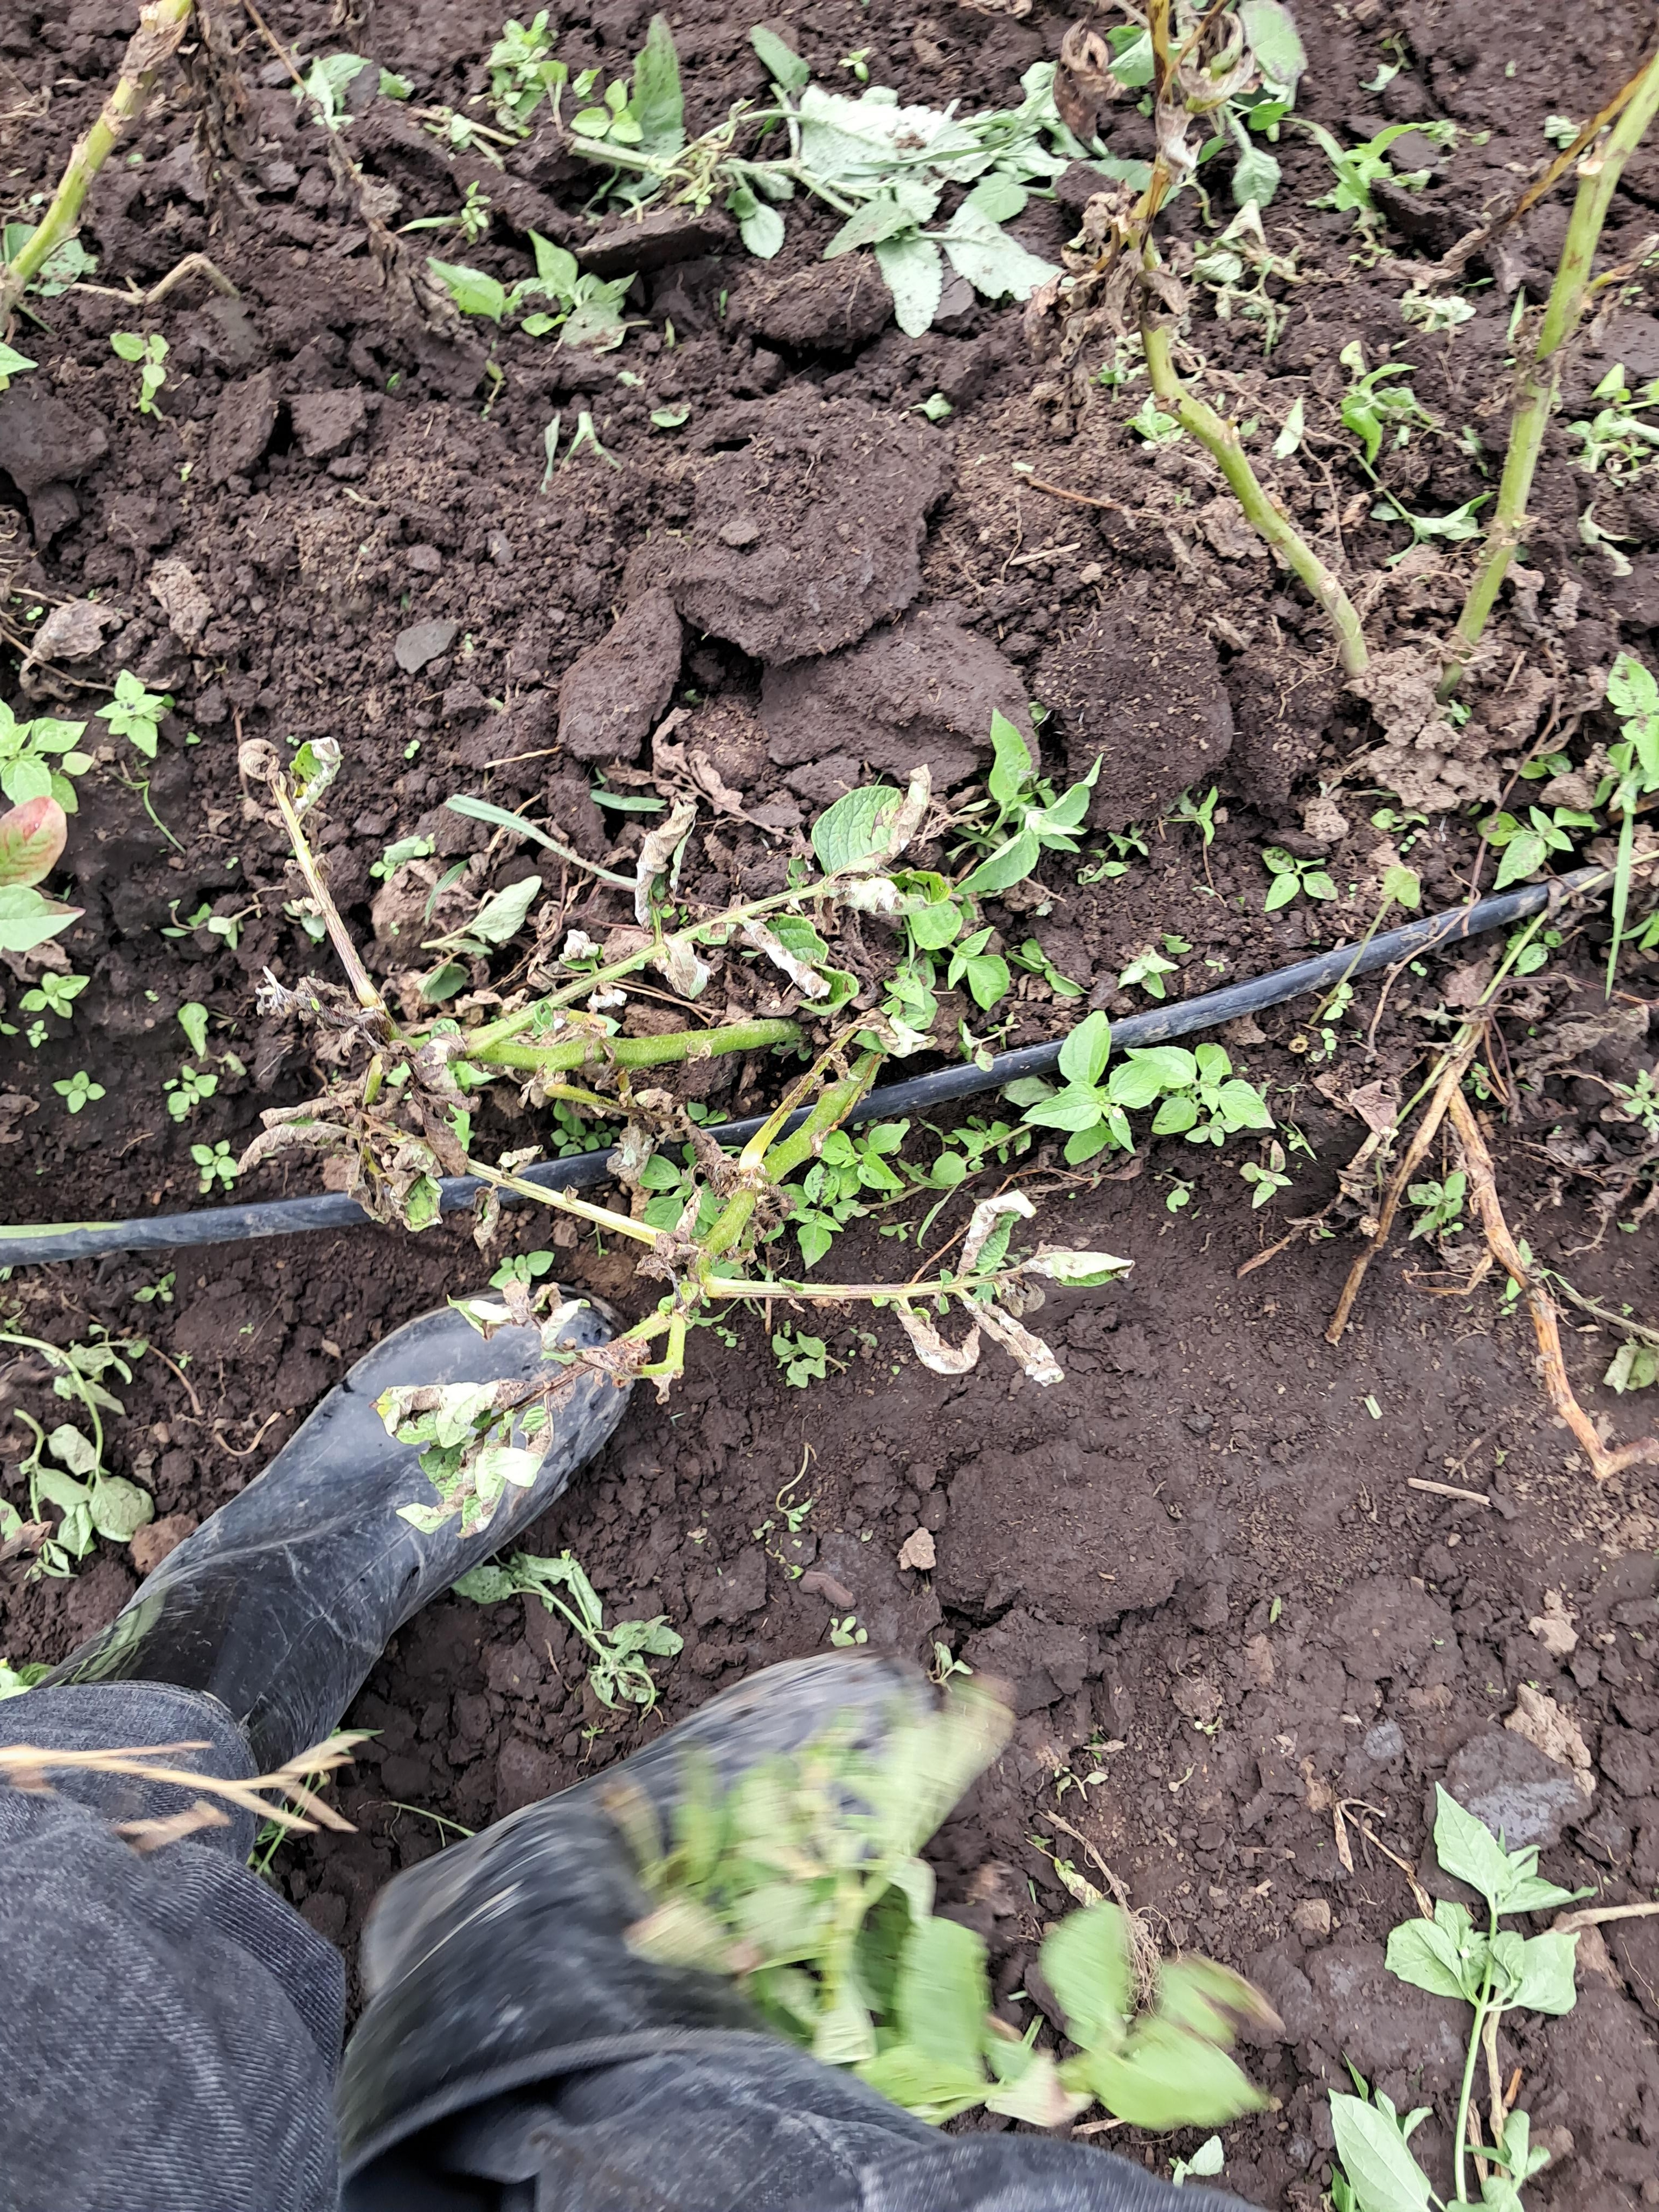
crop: potato
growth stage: flowering
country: Tanzania
